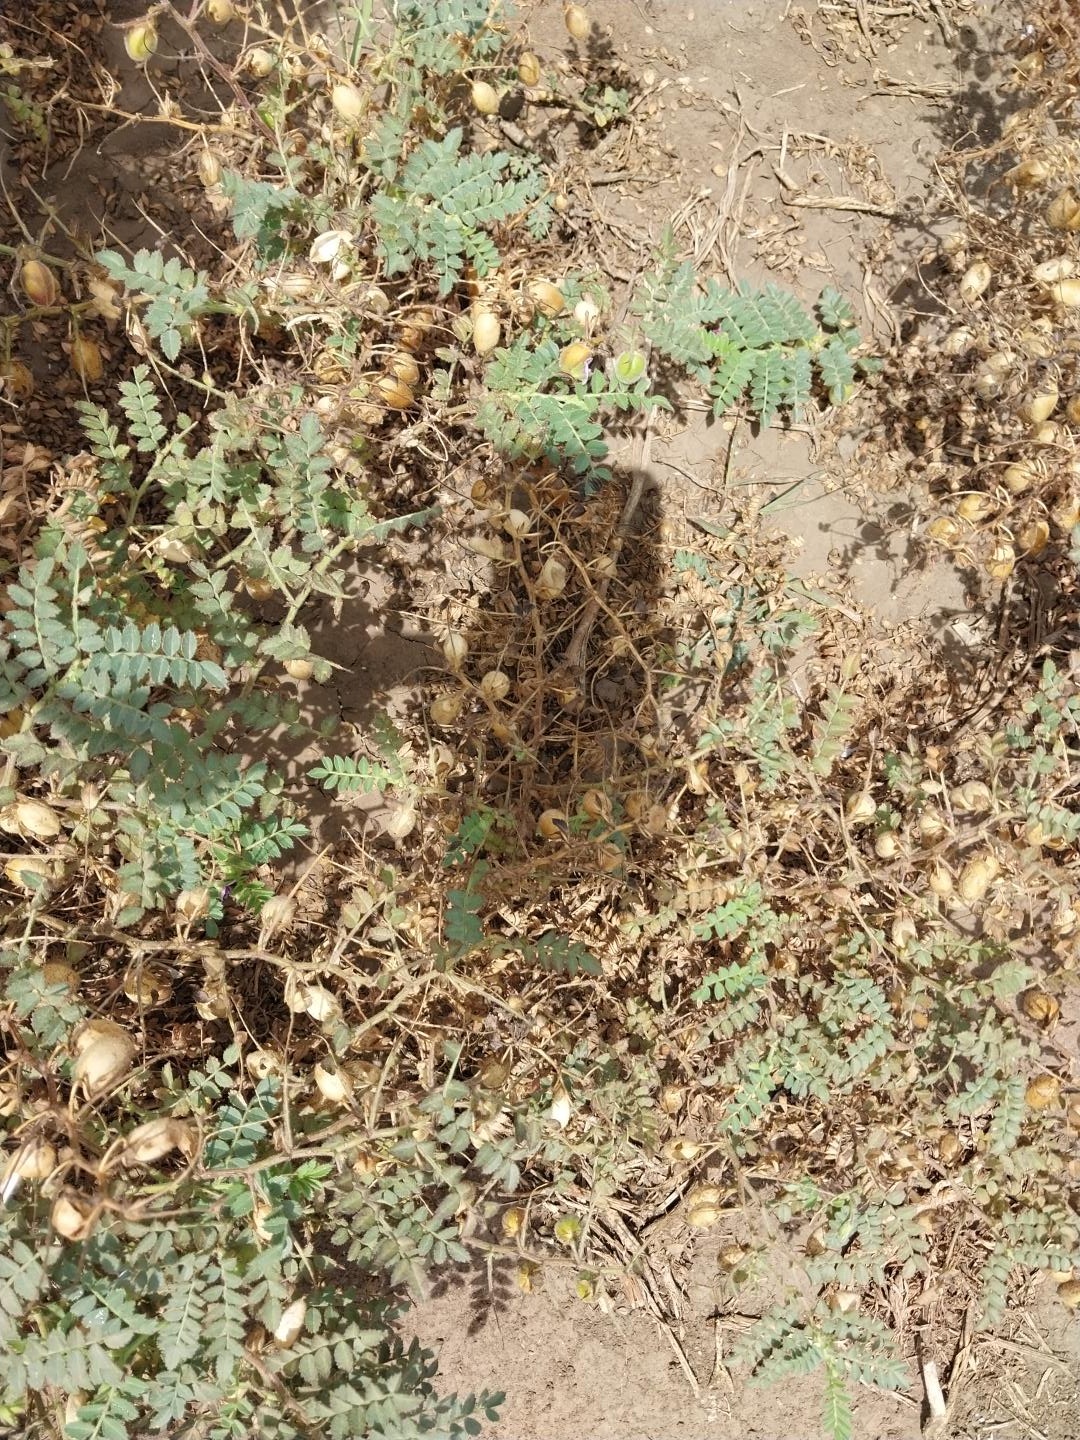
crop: chickpea
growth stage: development pod
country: Tanzania
